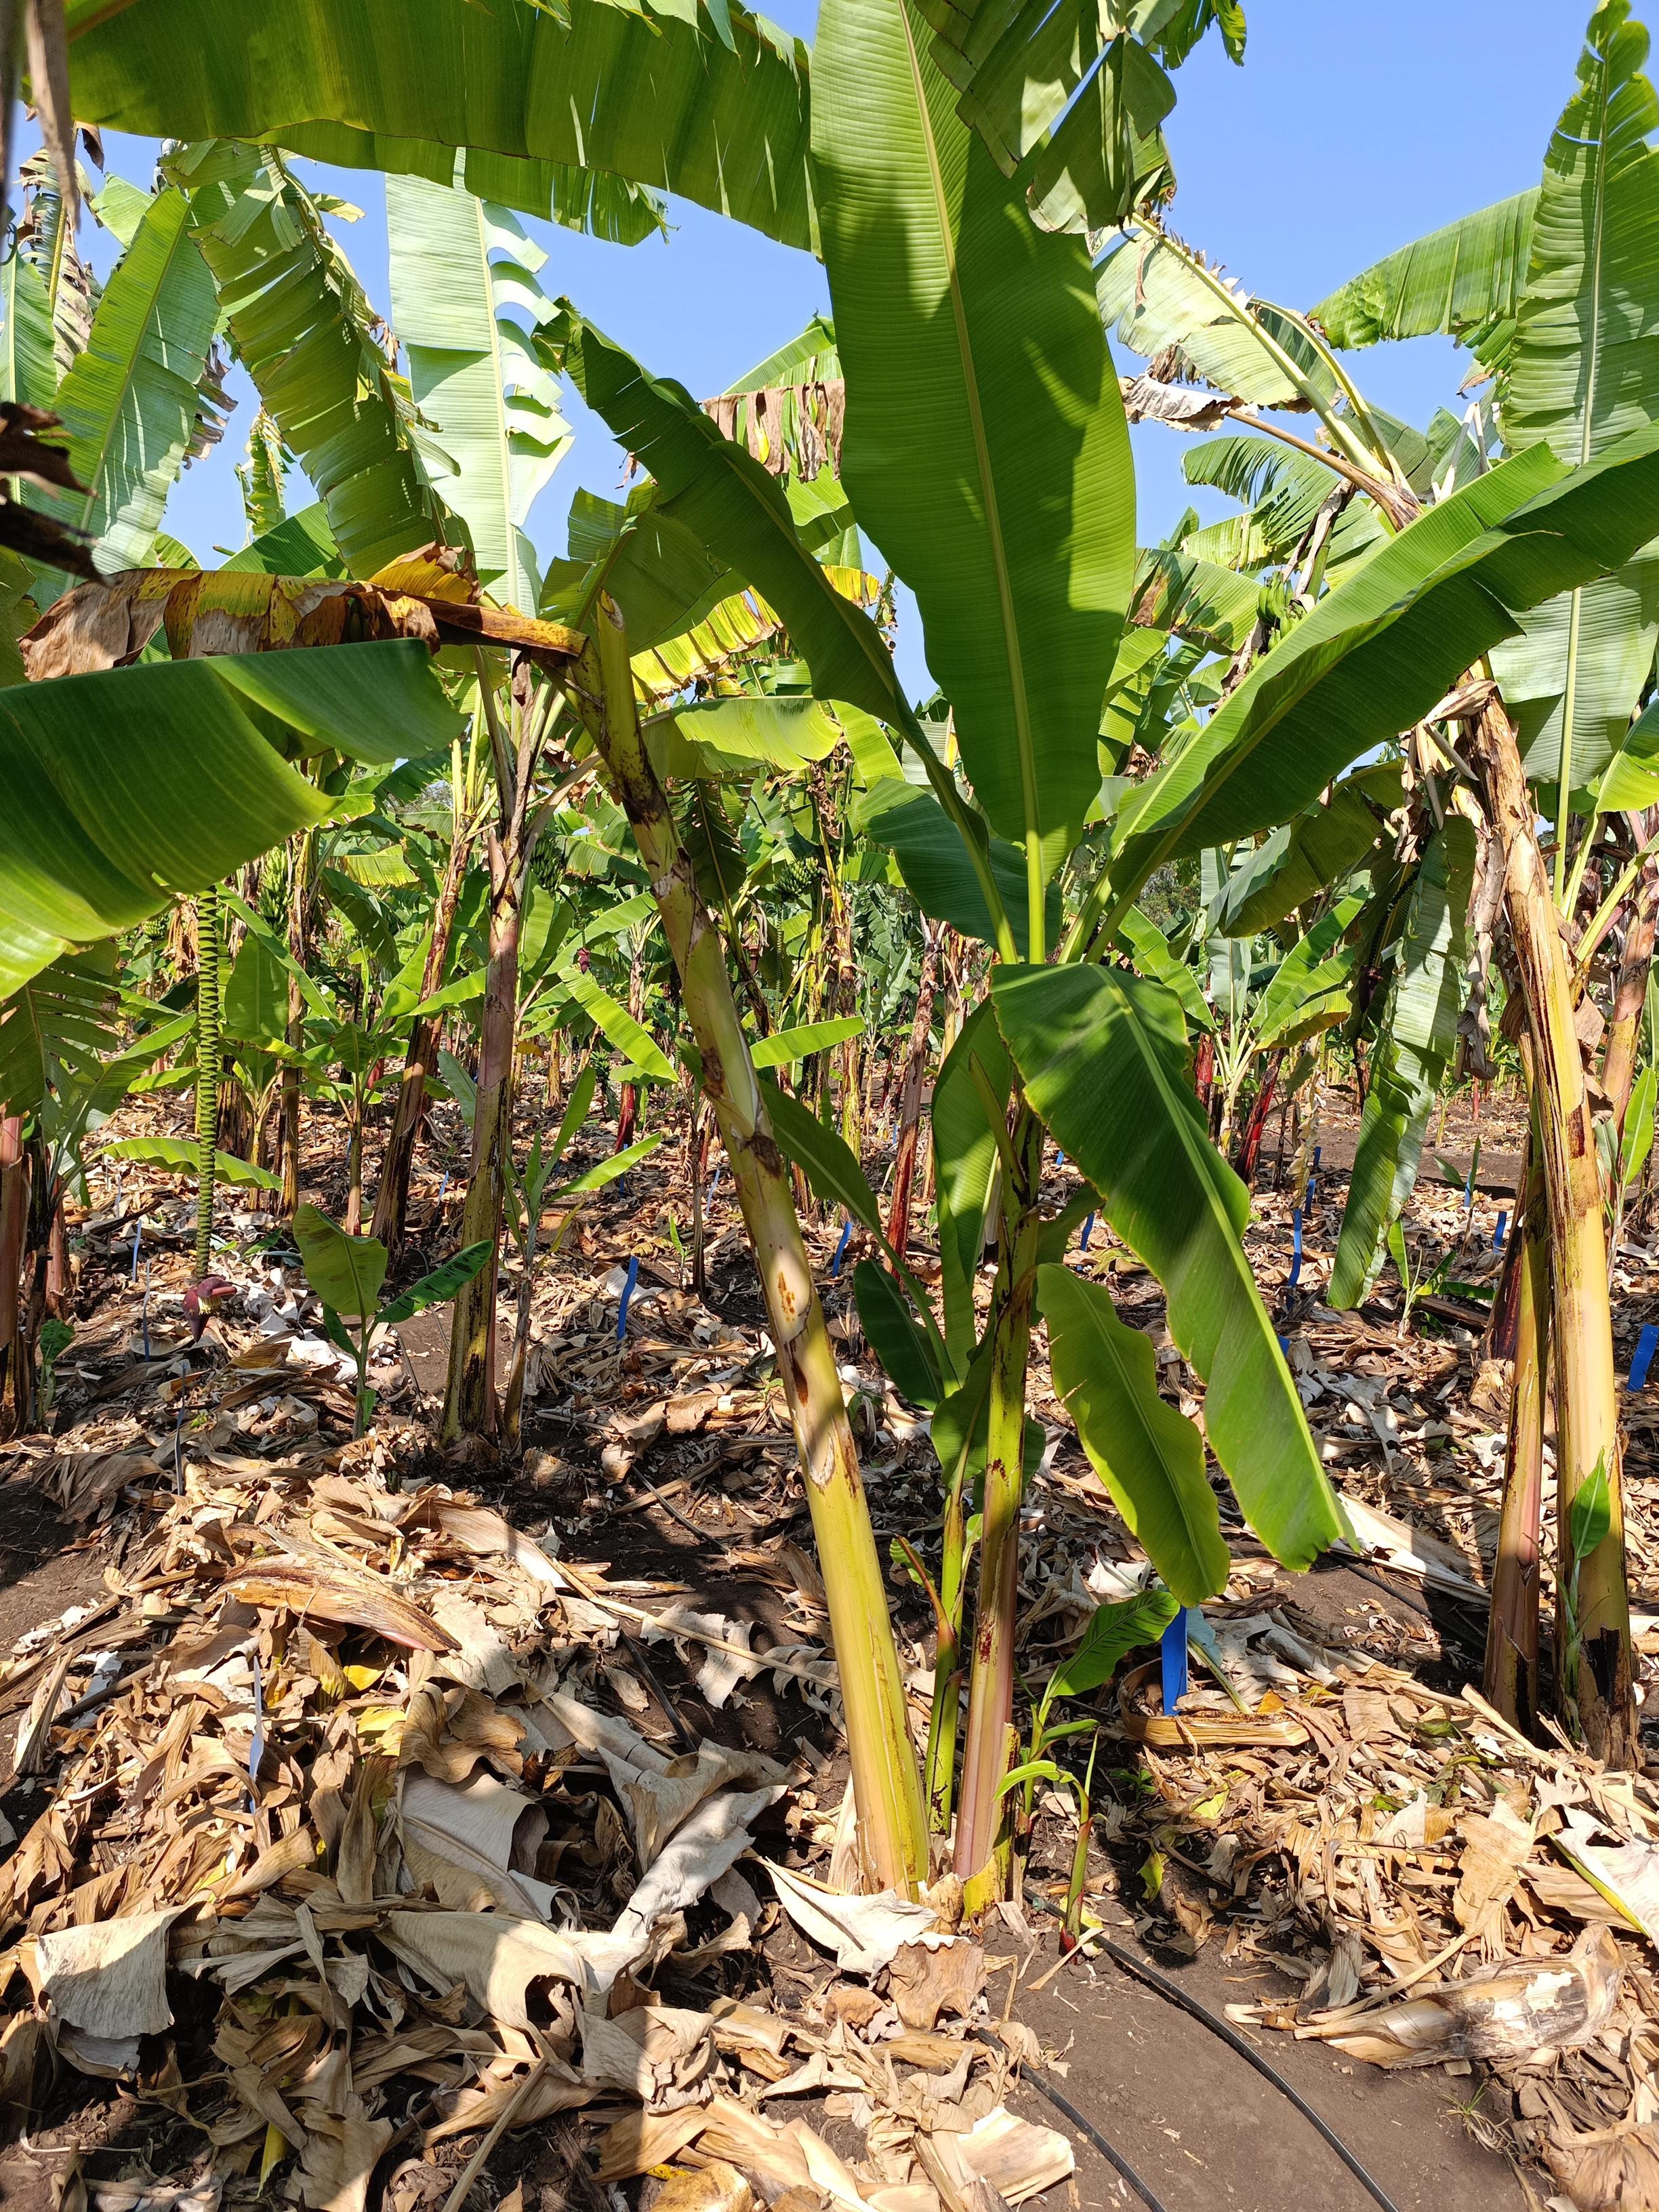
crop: banana
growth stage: flowering
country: Tanzania
